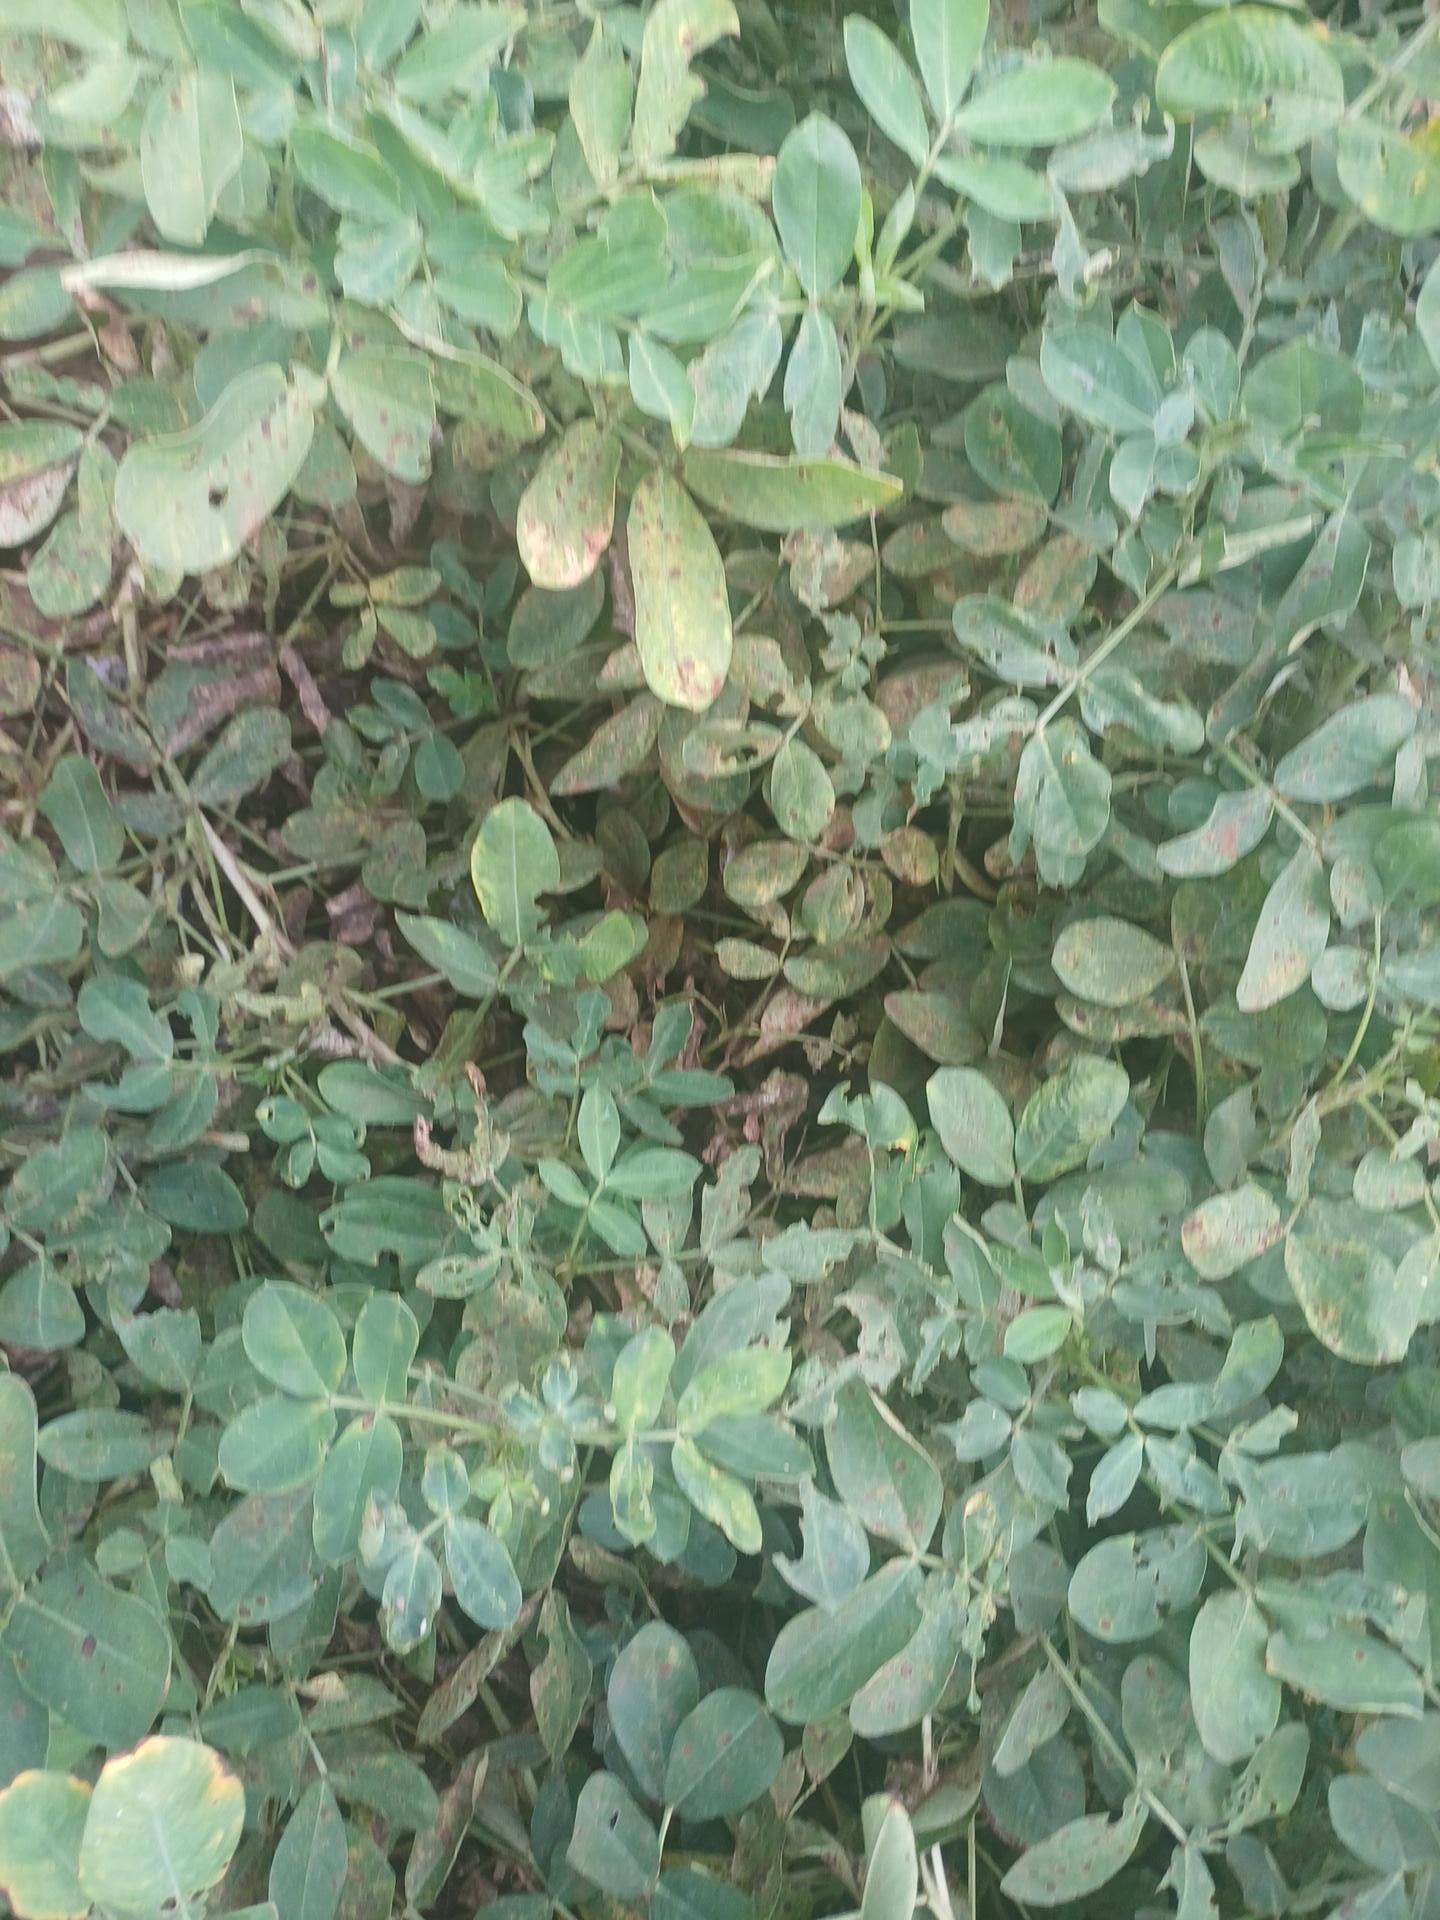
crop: groundnut
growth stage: pegging
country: Kenya
